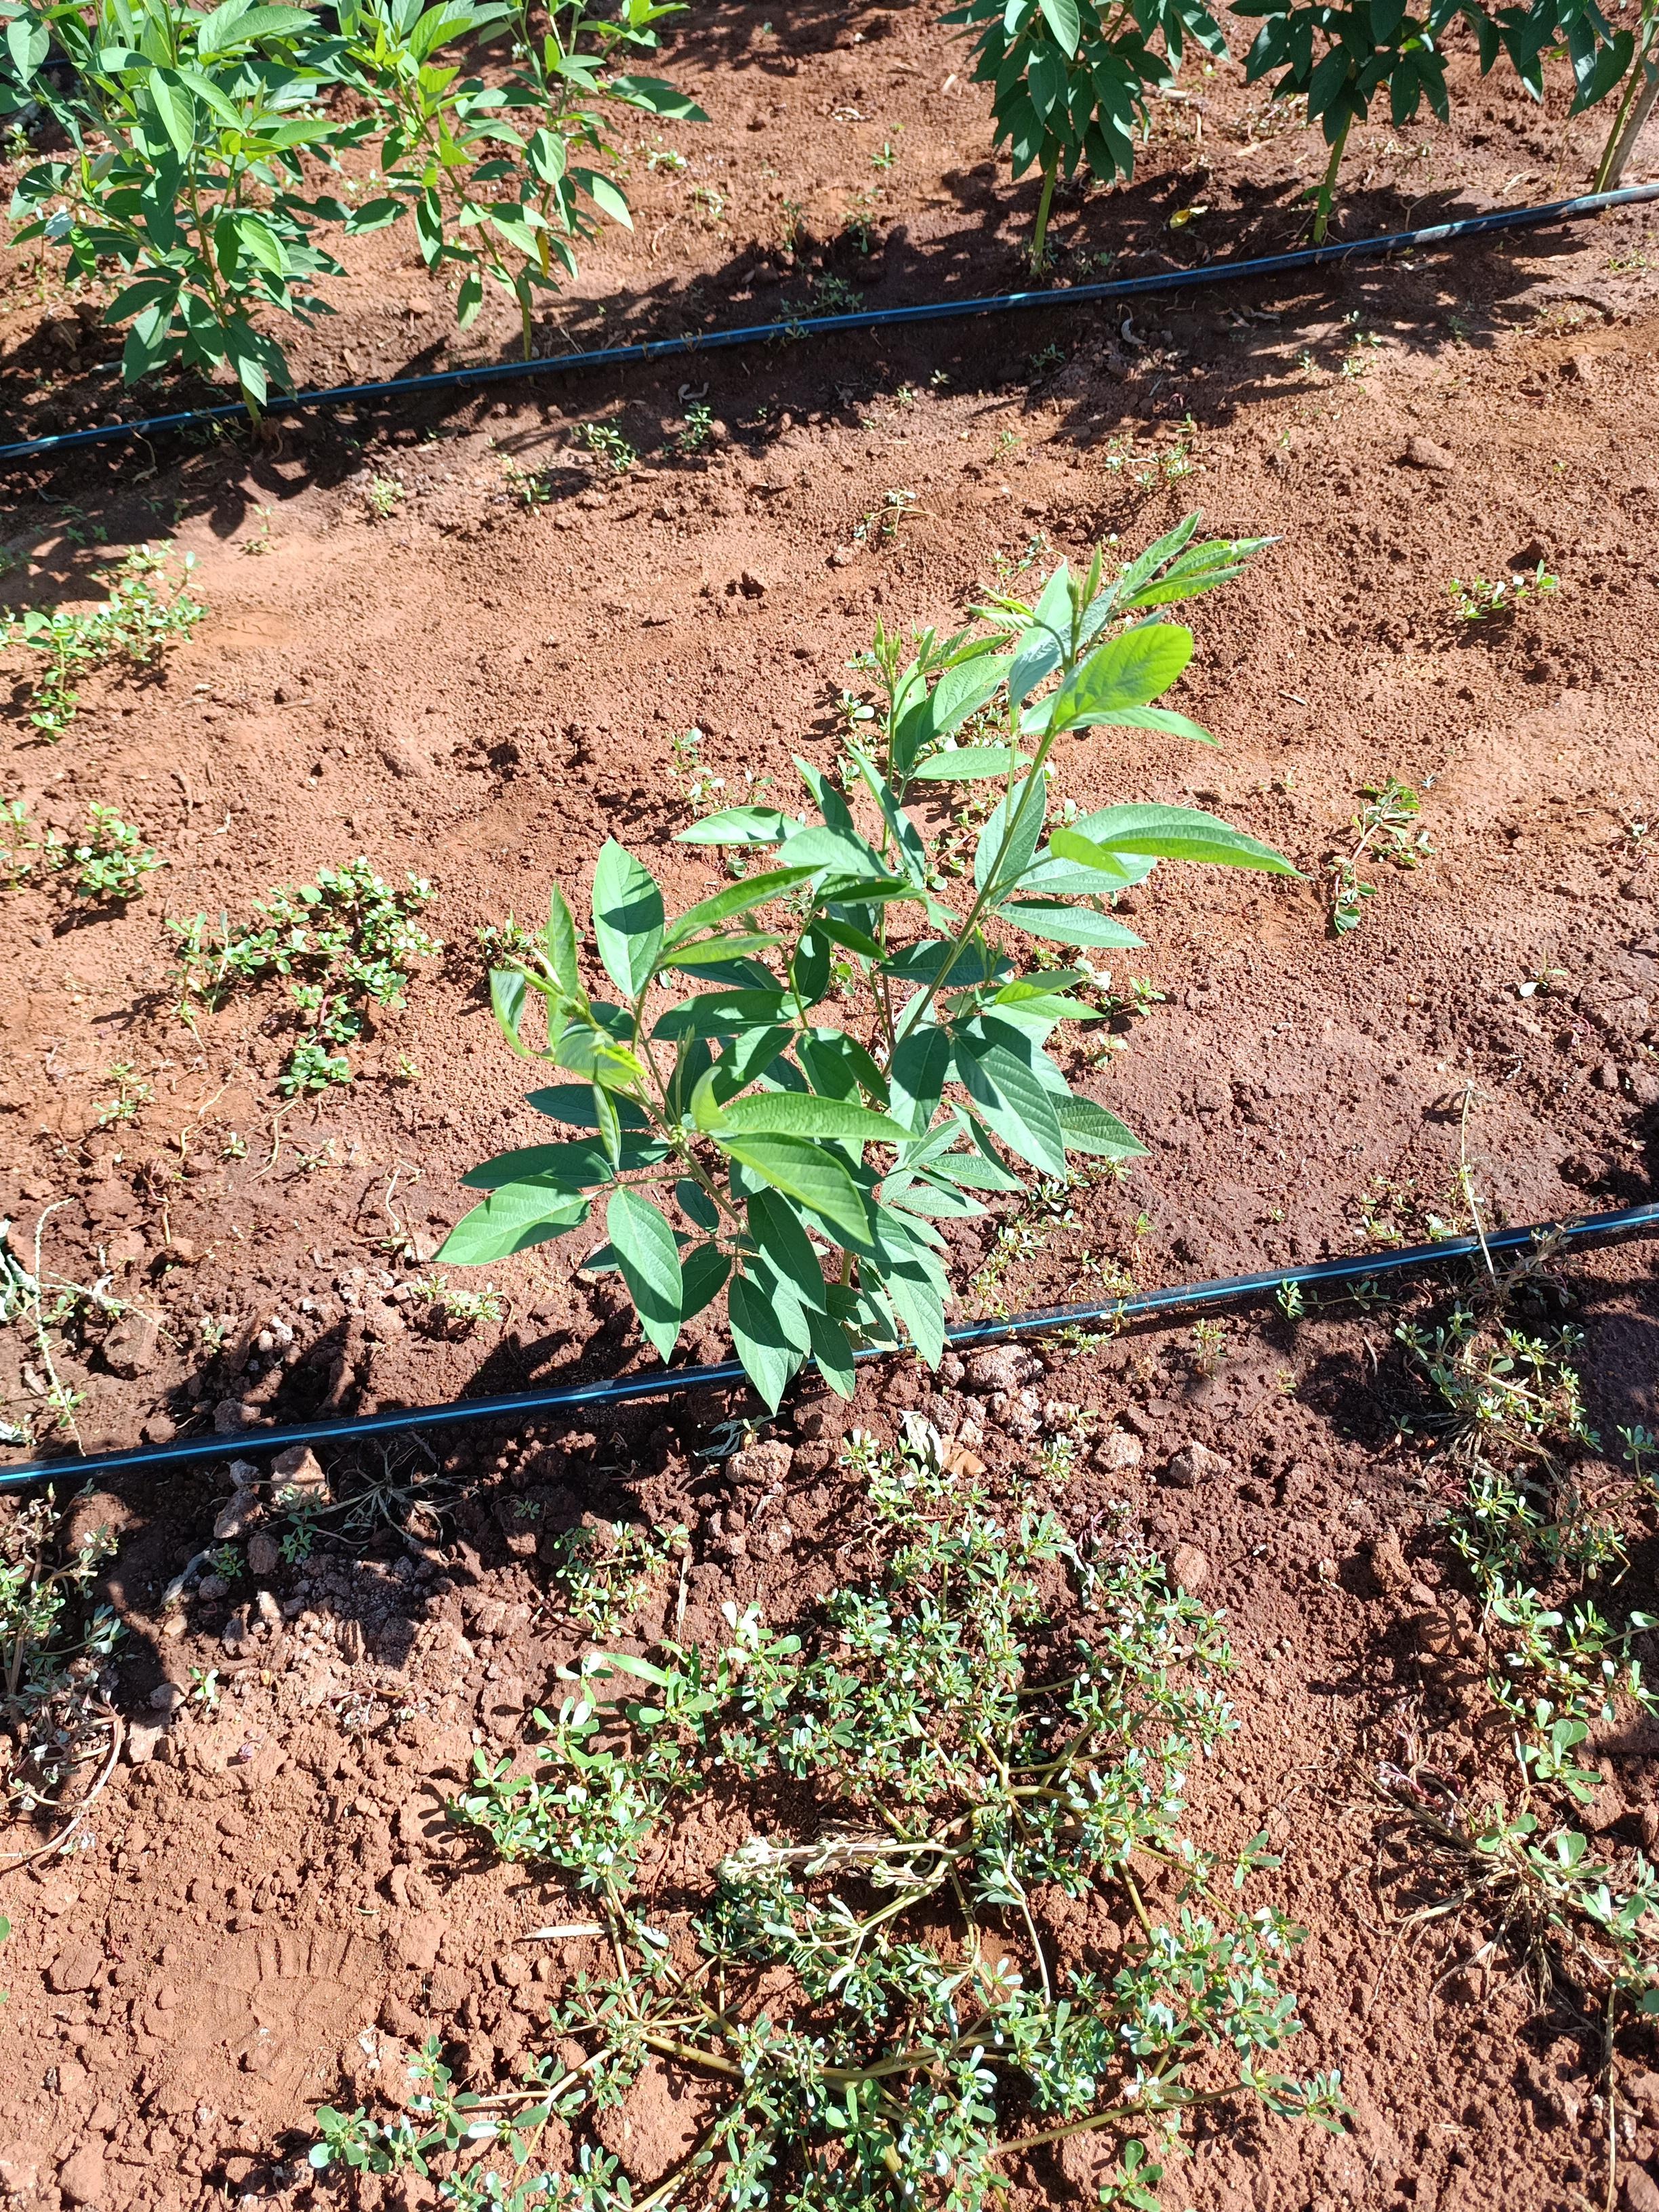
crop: pigeonpea
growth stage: vegetative
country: Kenya
